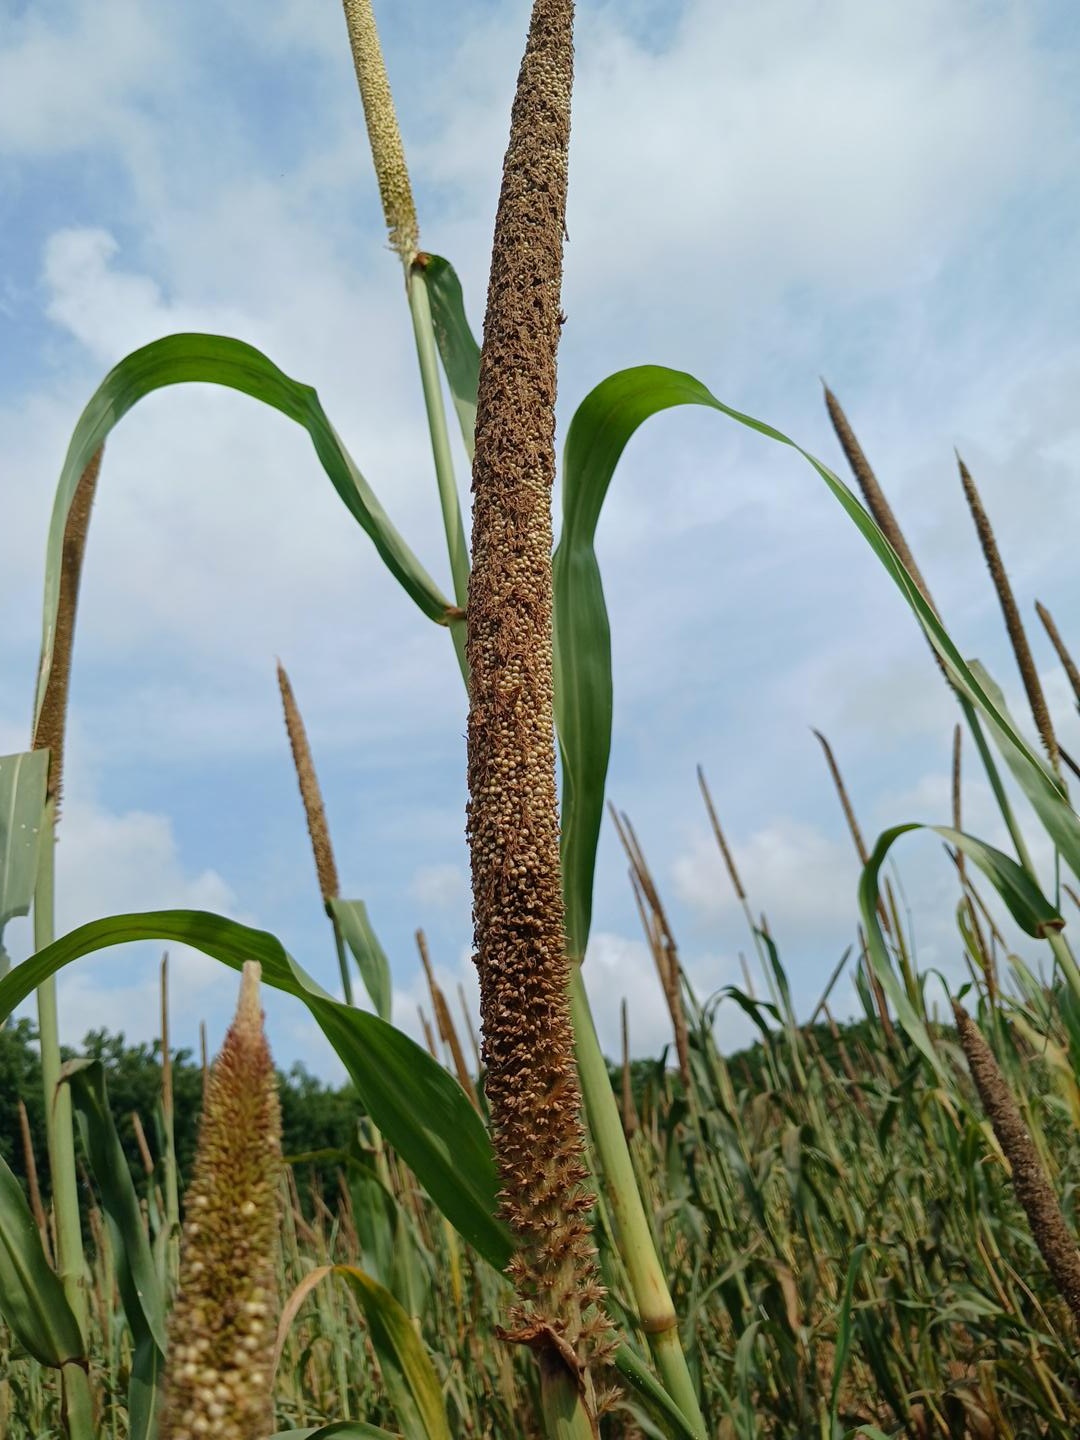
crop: pearl millet
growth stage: maturity
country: Senegal
